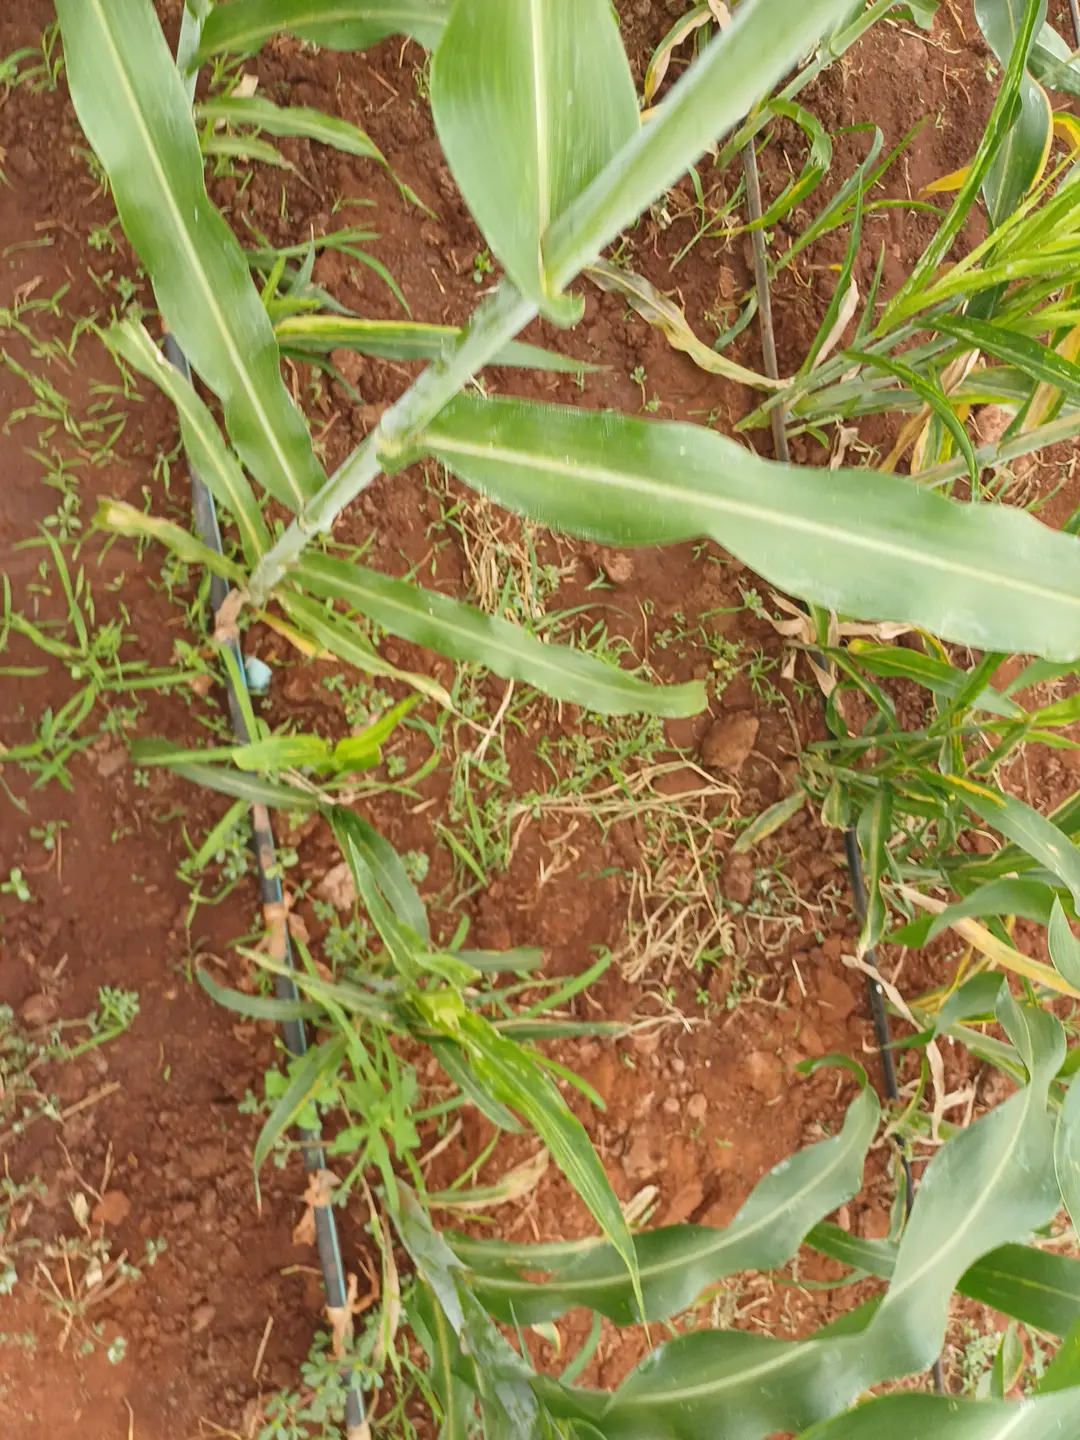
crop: sorghum
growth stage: heading tuber
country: Kenya
